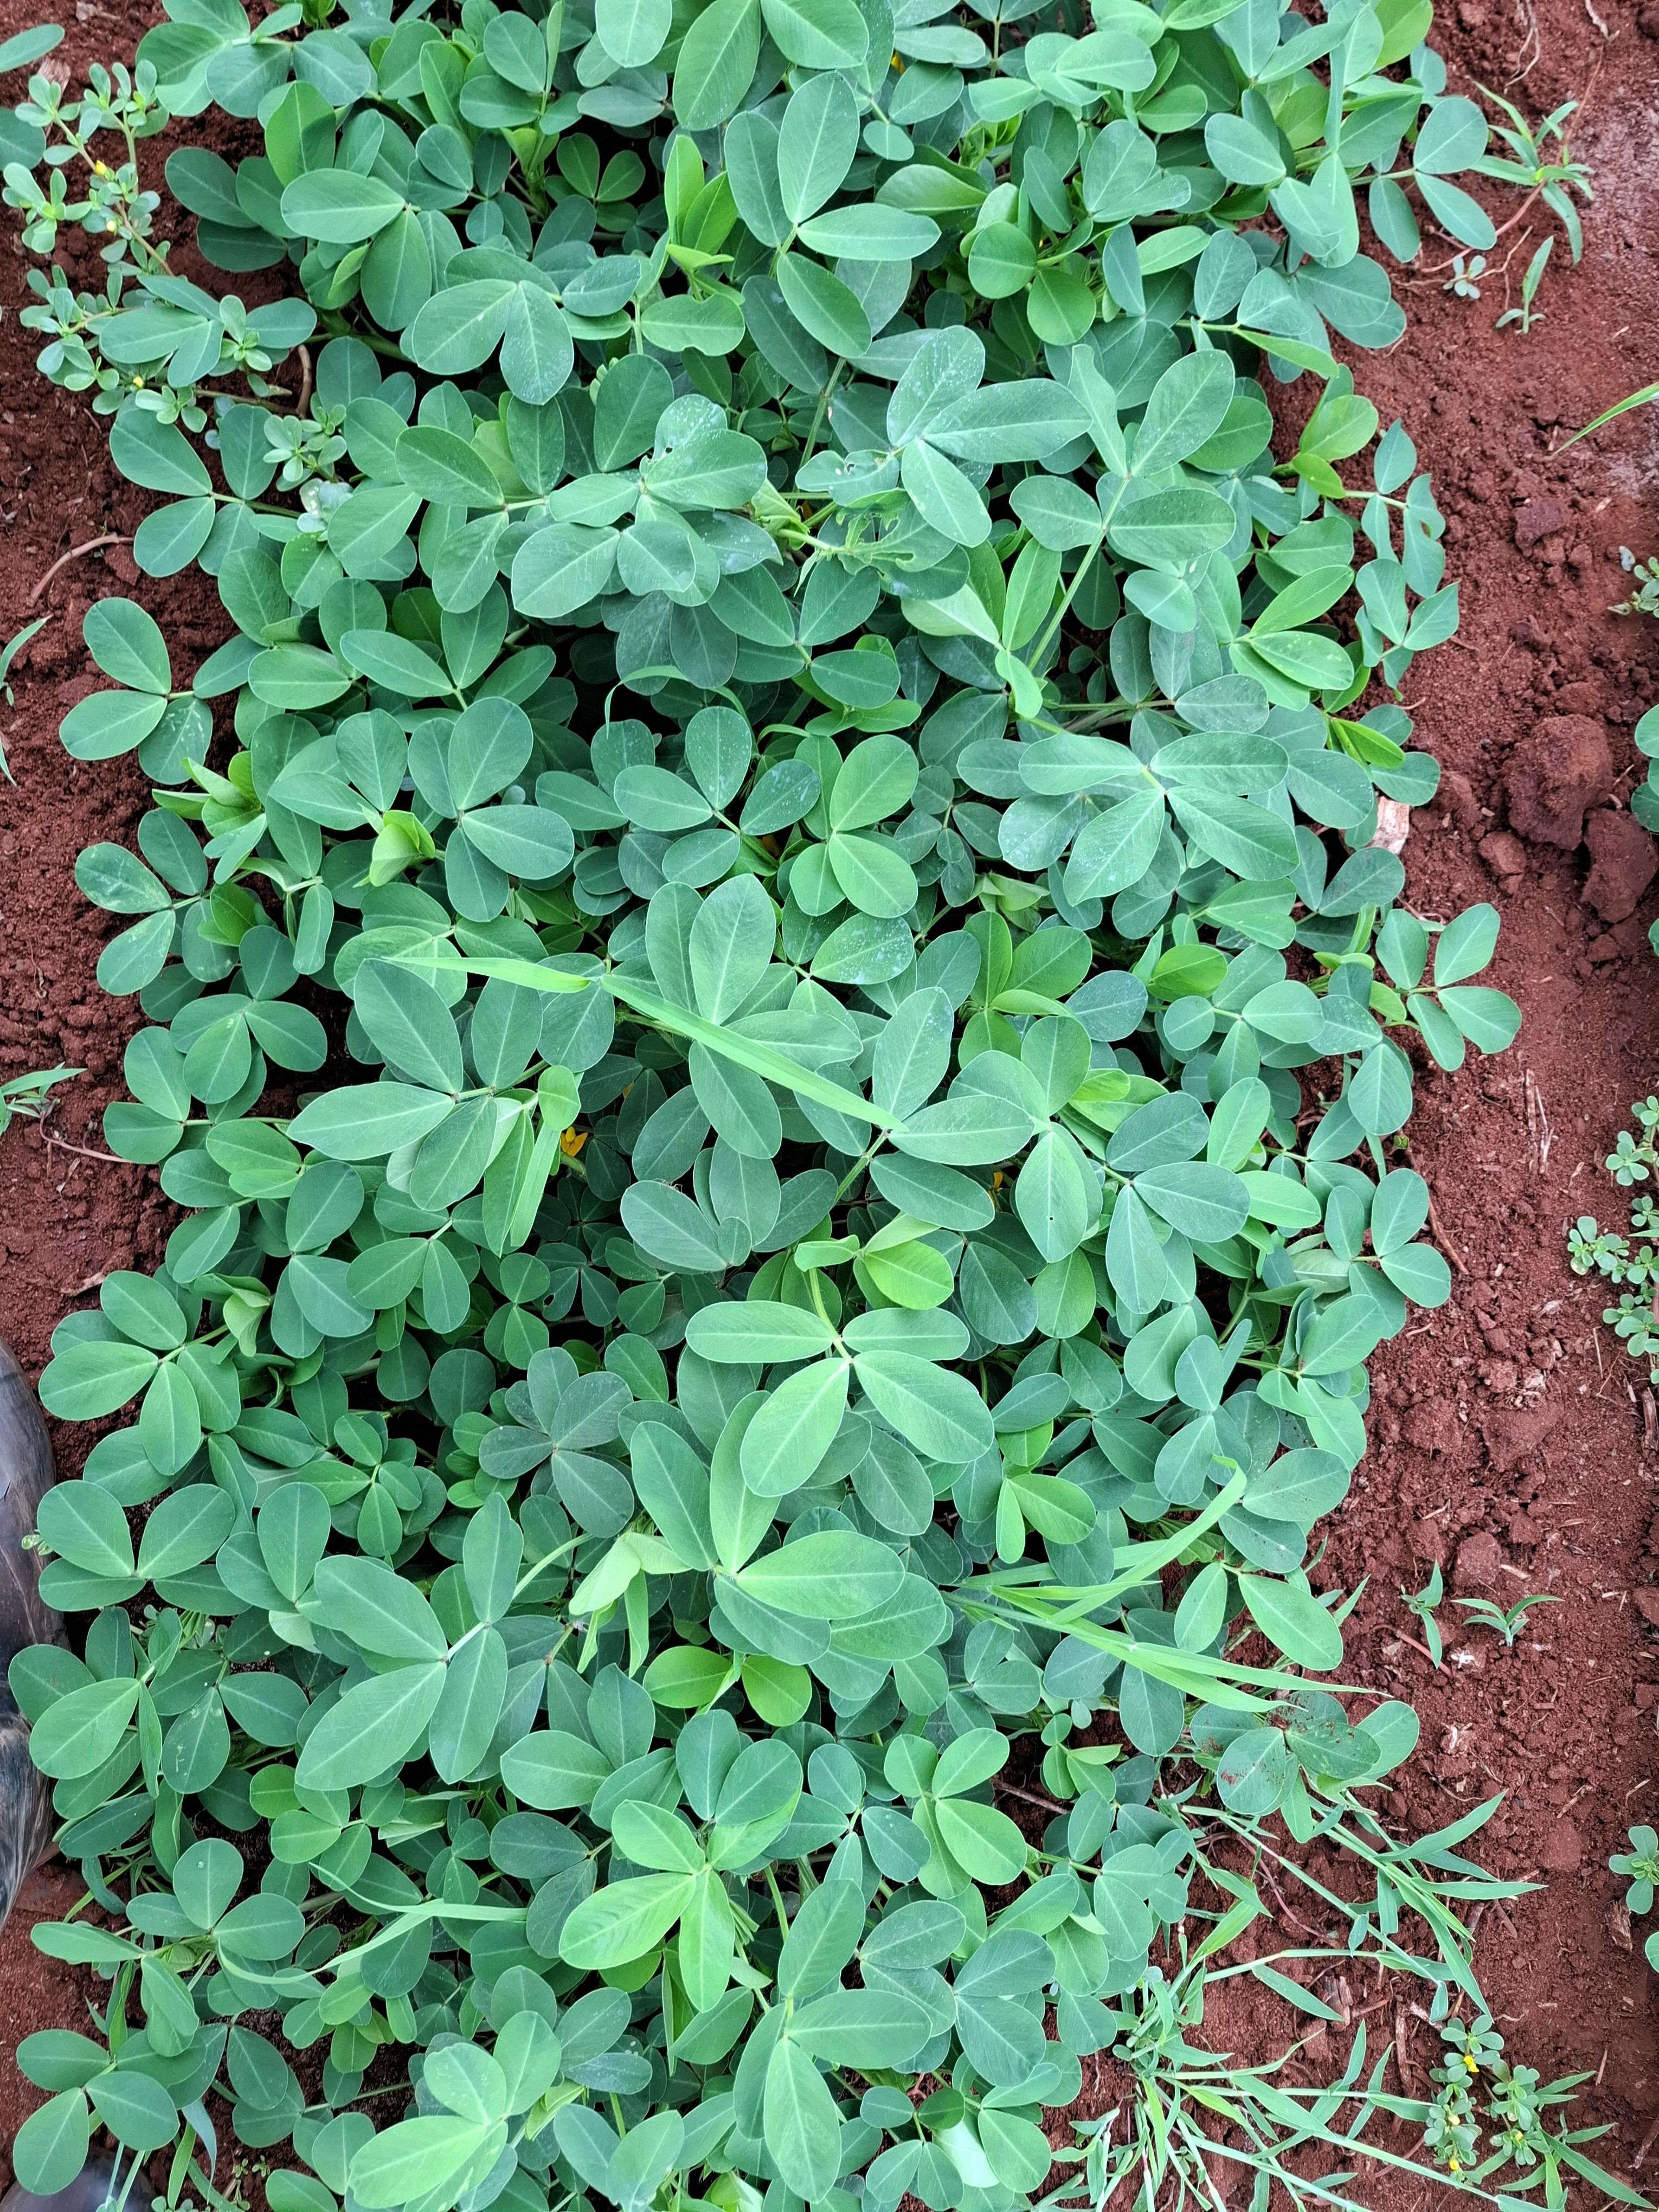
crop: groundnut
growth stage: flowering
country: Kenya
